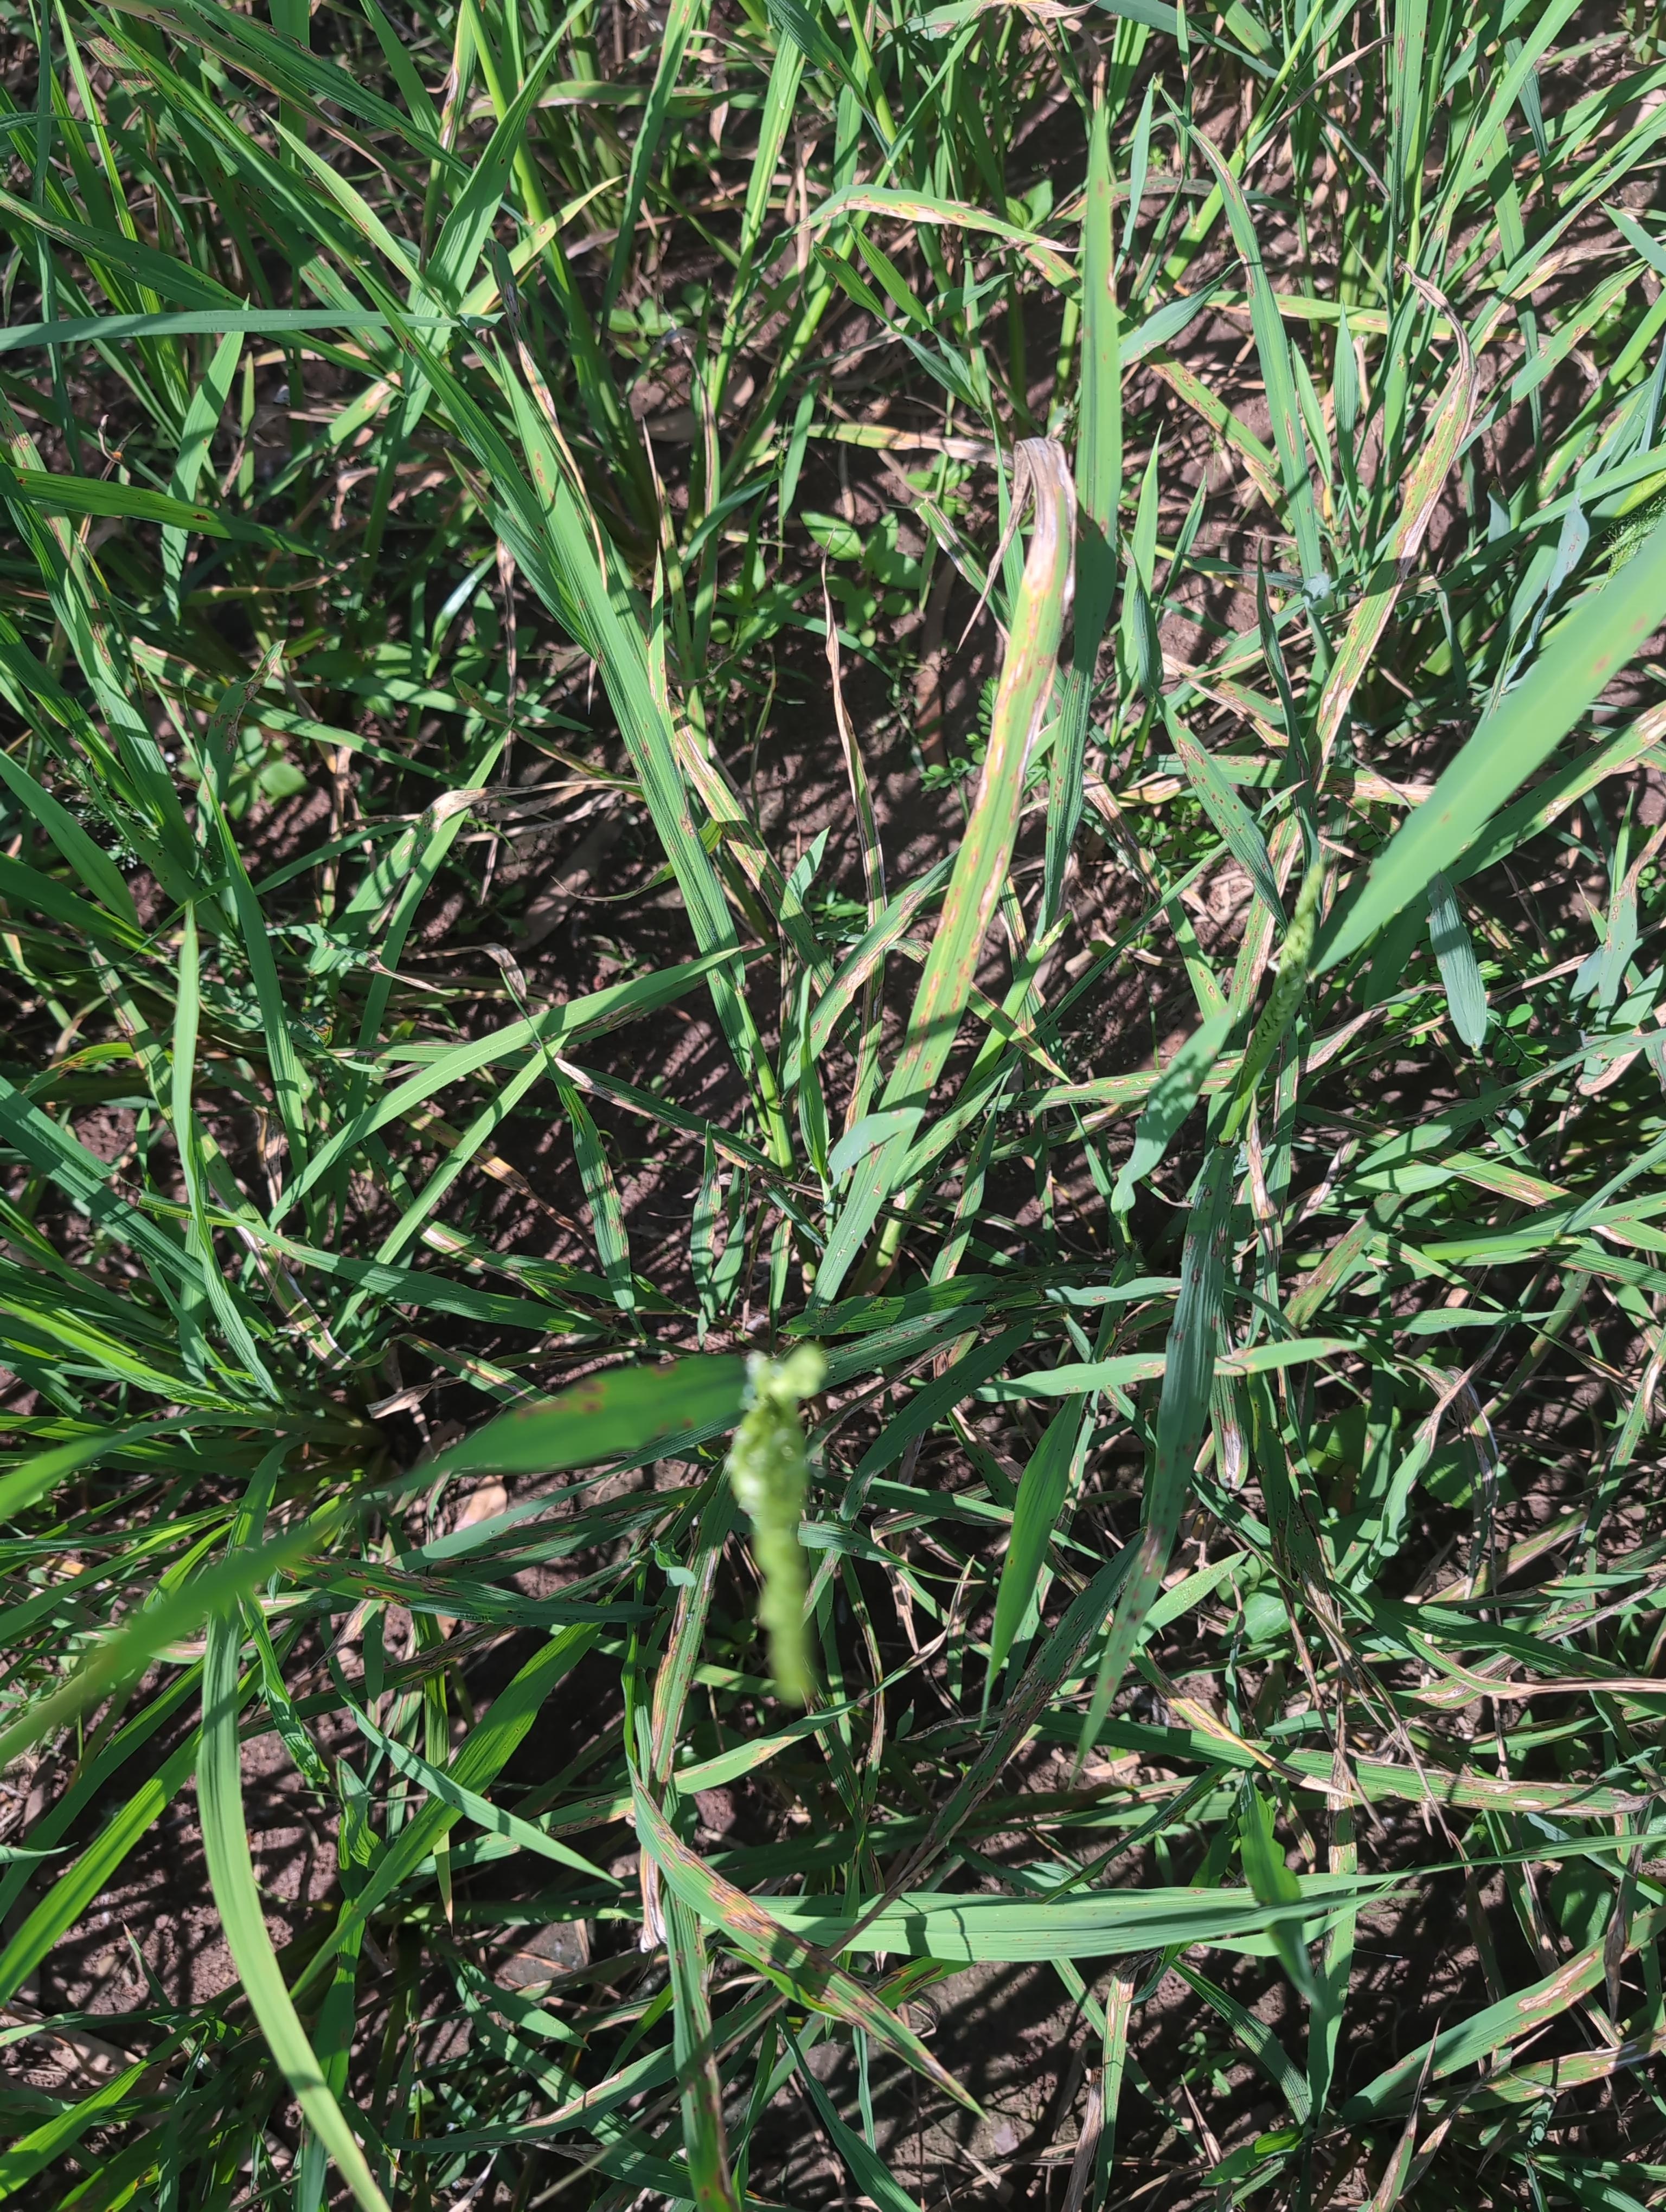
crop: rice
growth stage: flowering
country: Côte d'Ivoire
